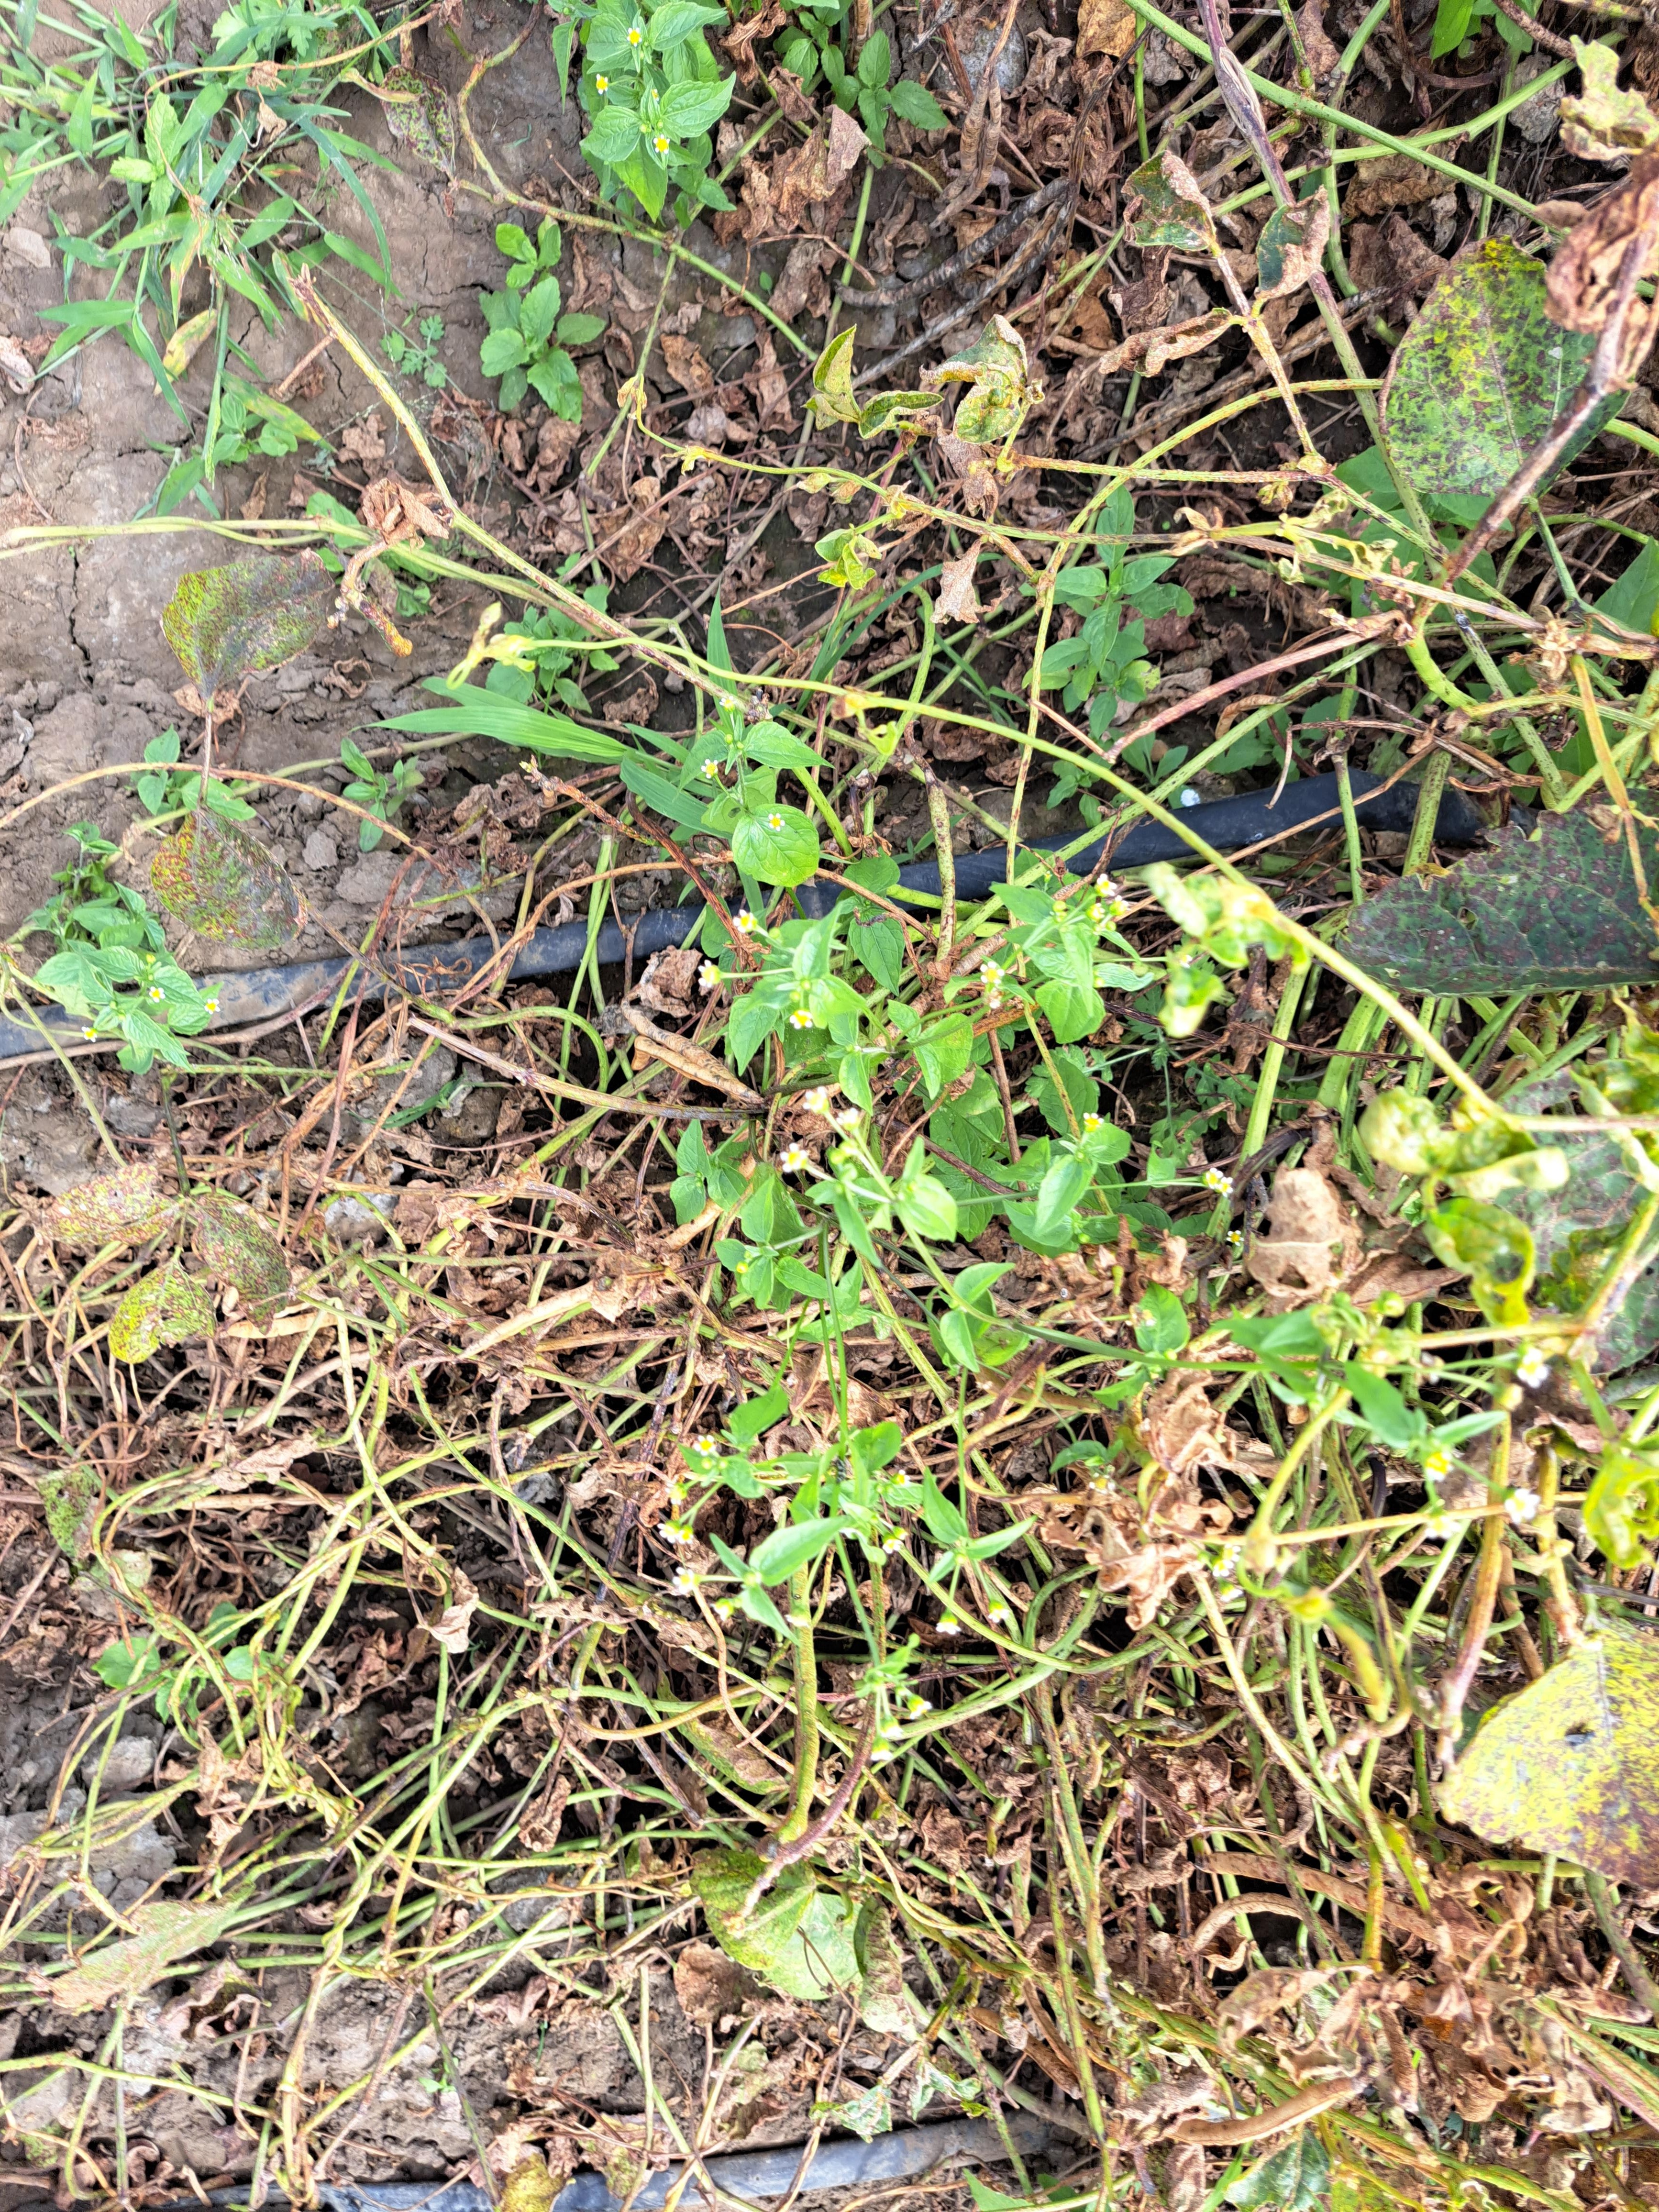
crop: cowpea
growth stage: development pod
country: Tanzania
